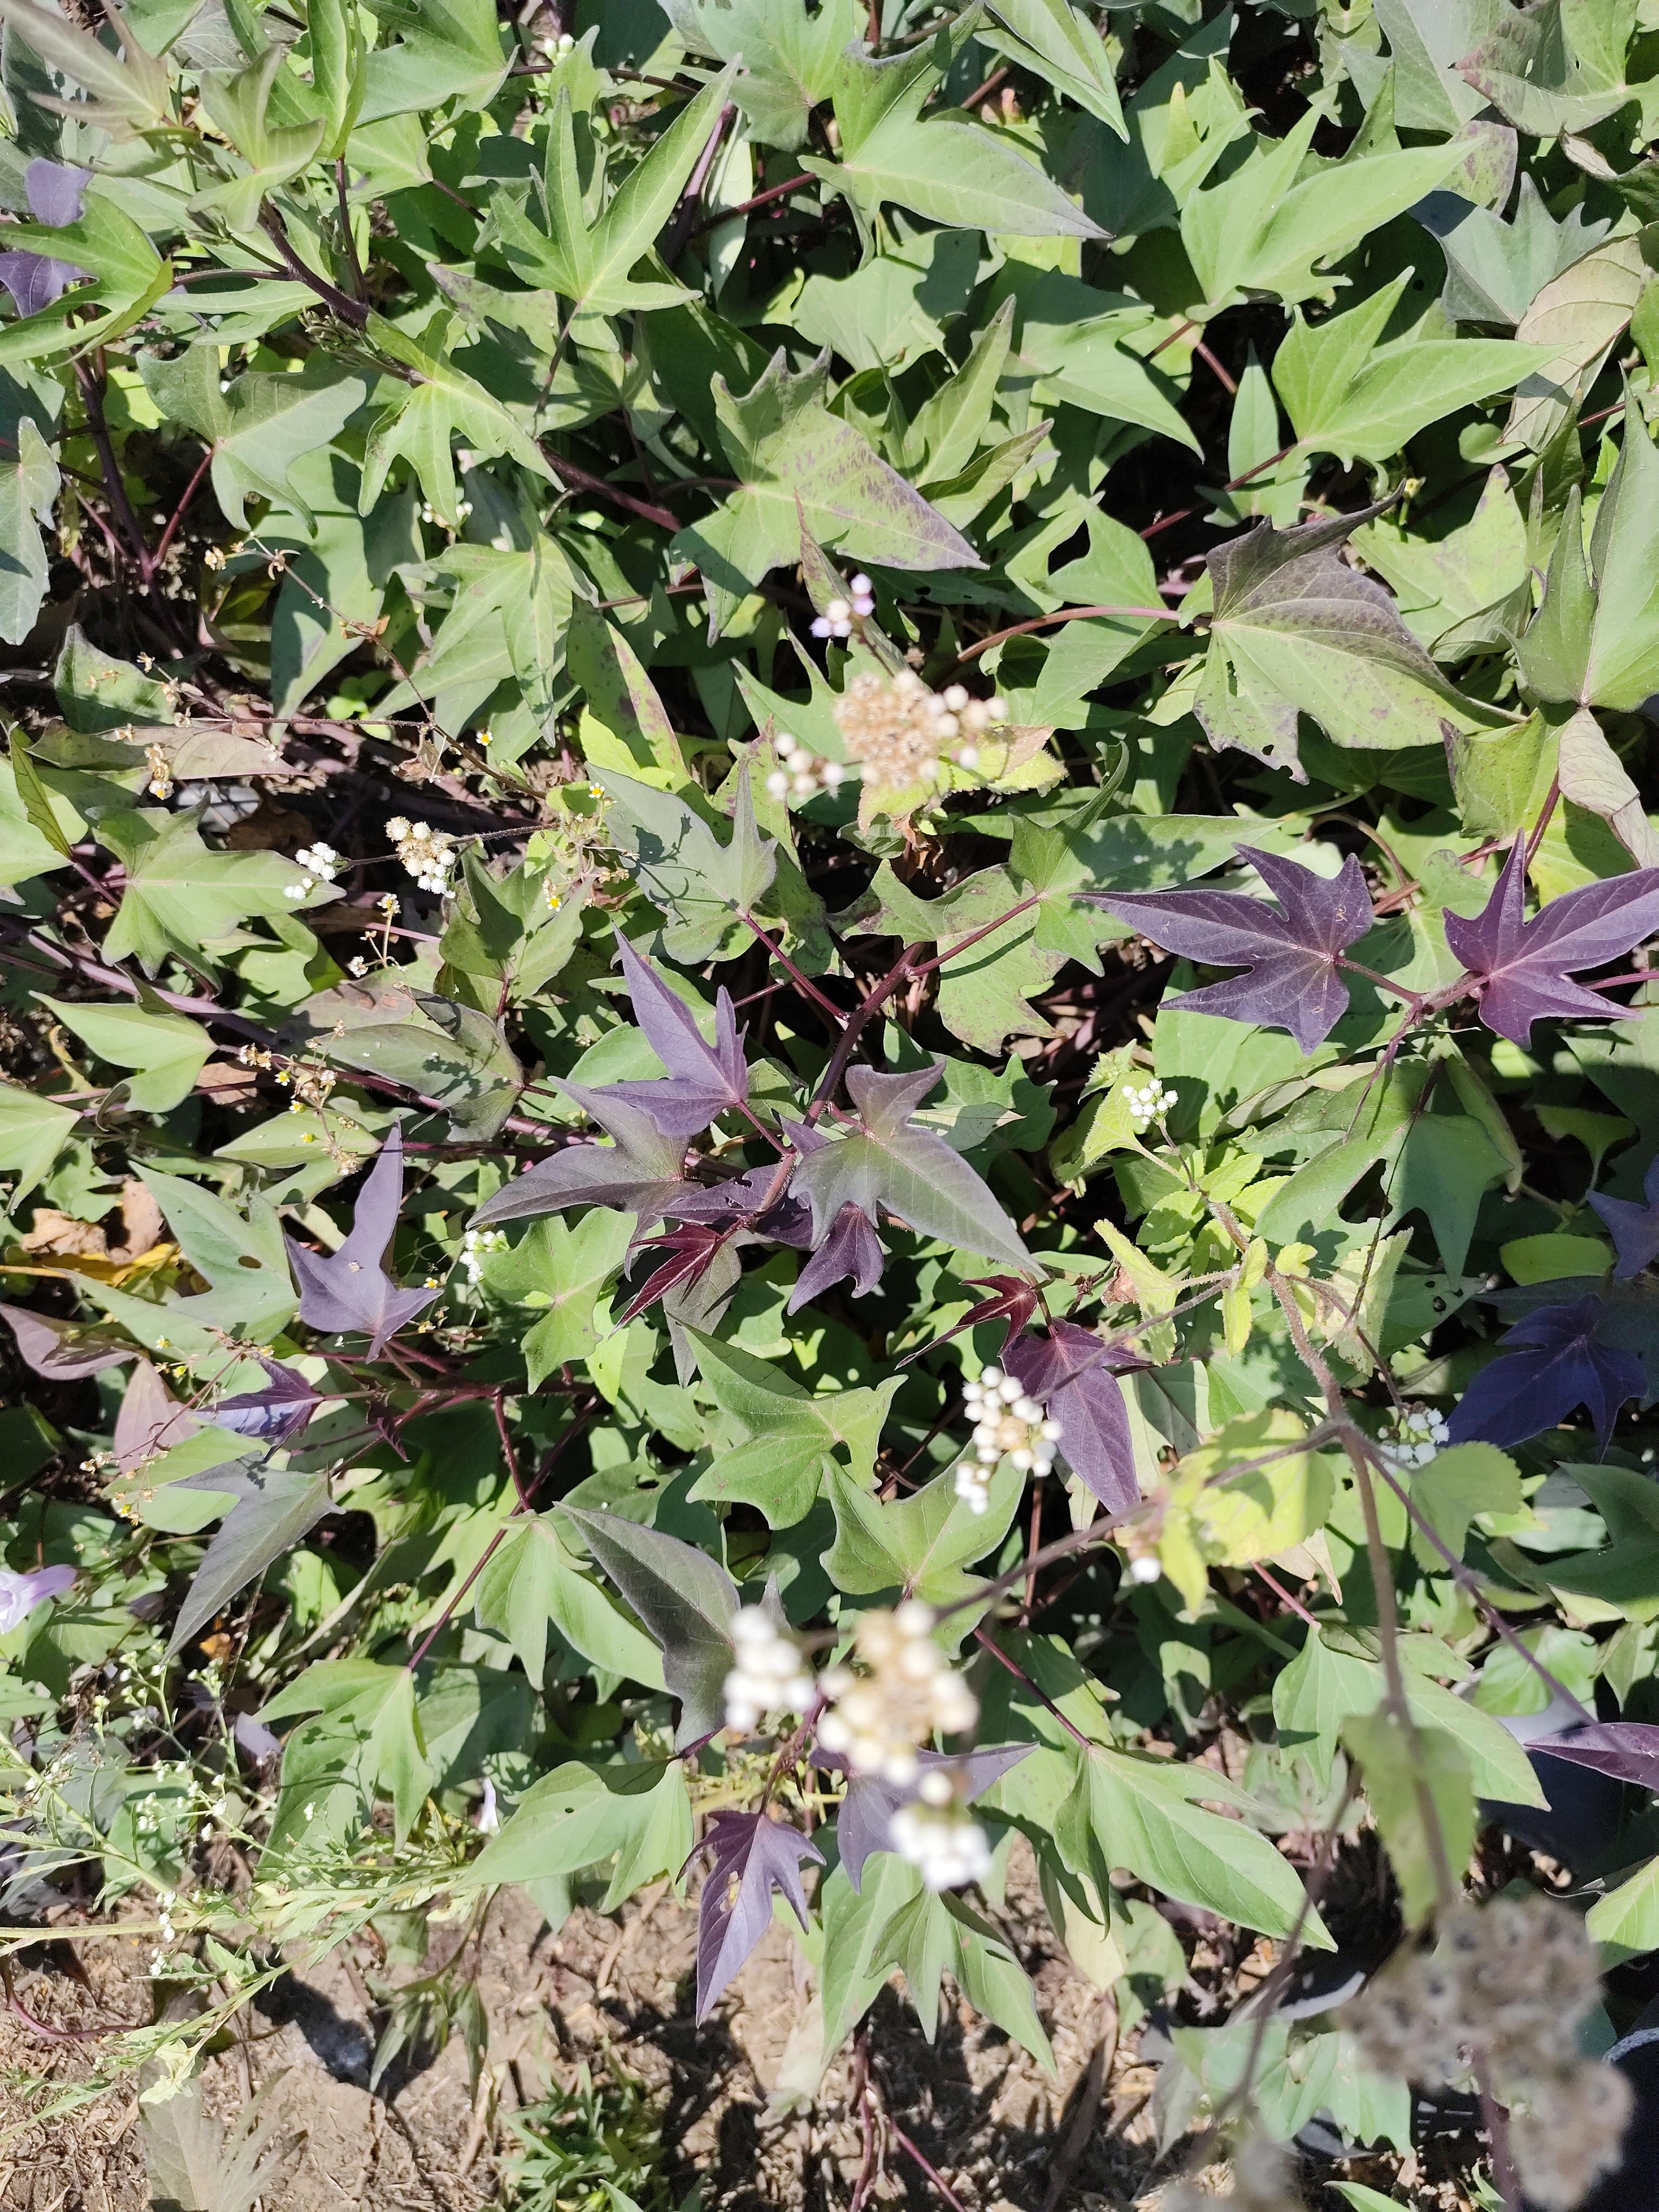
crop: sweet potato
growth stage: flowering
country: Tanzania
